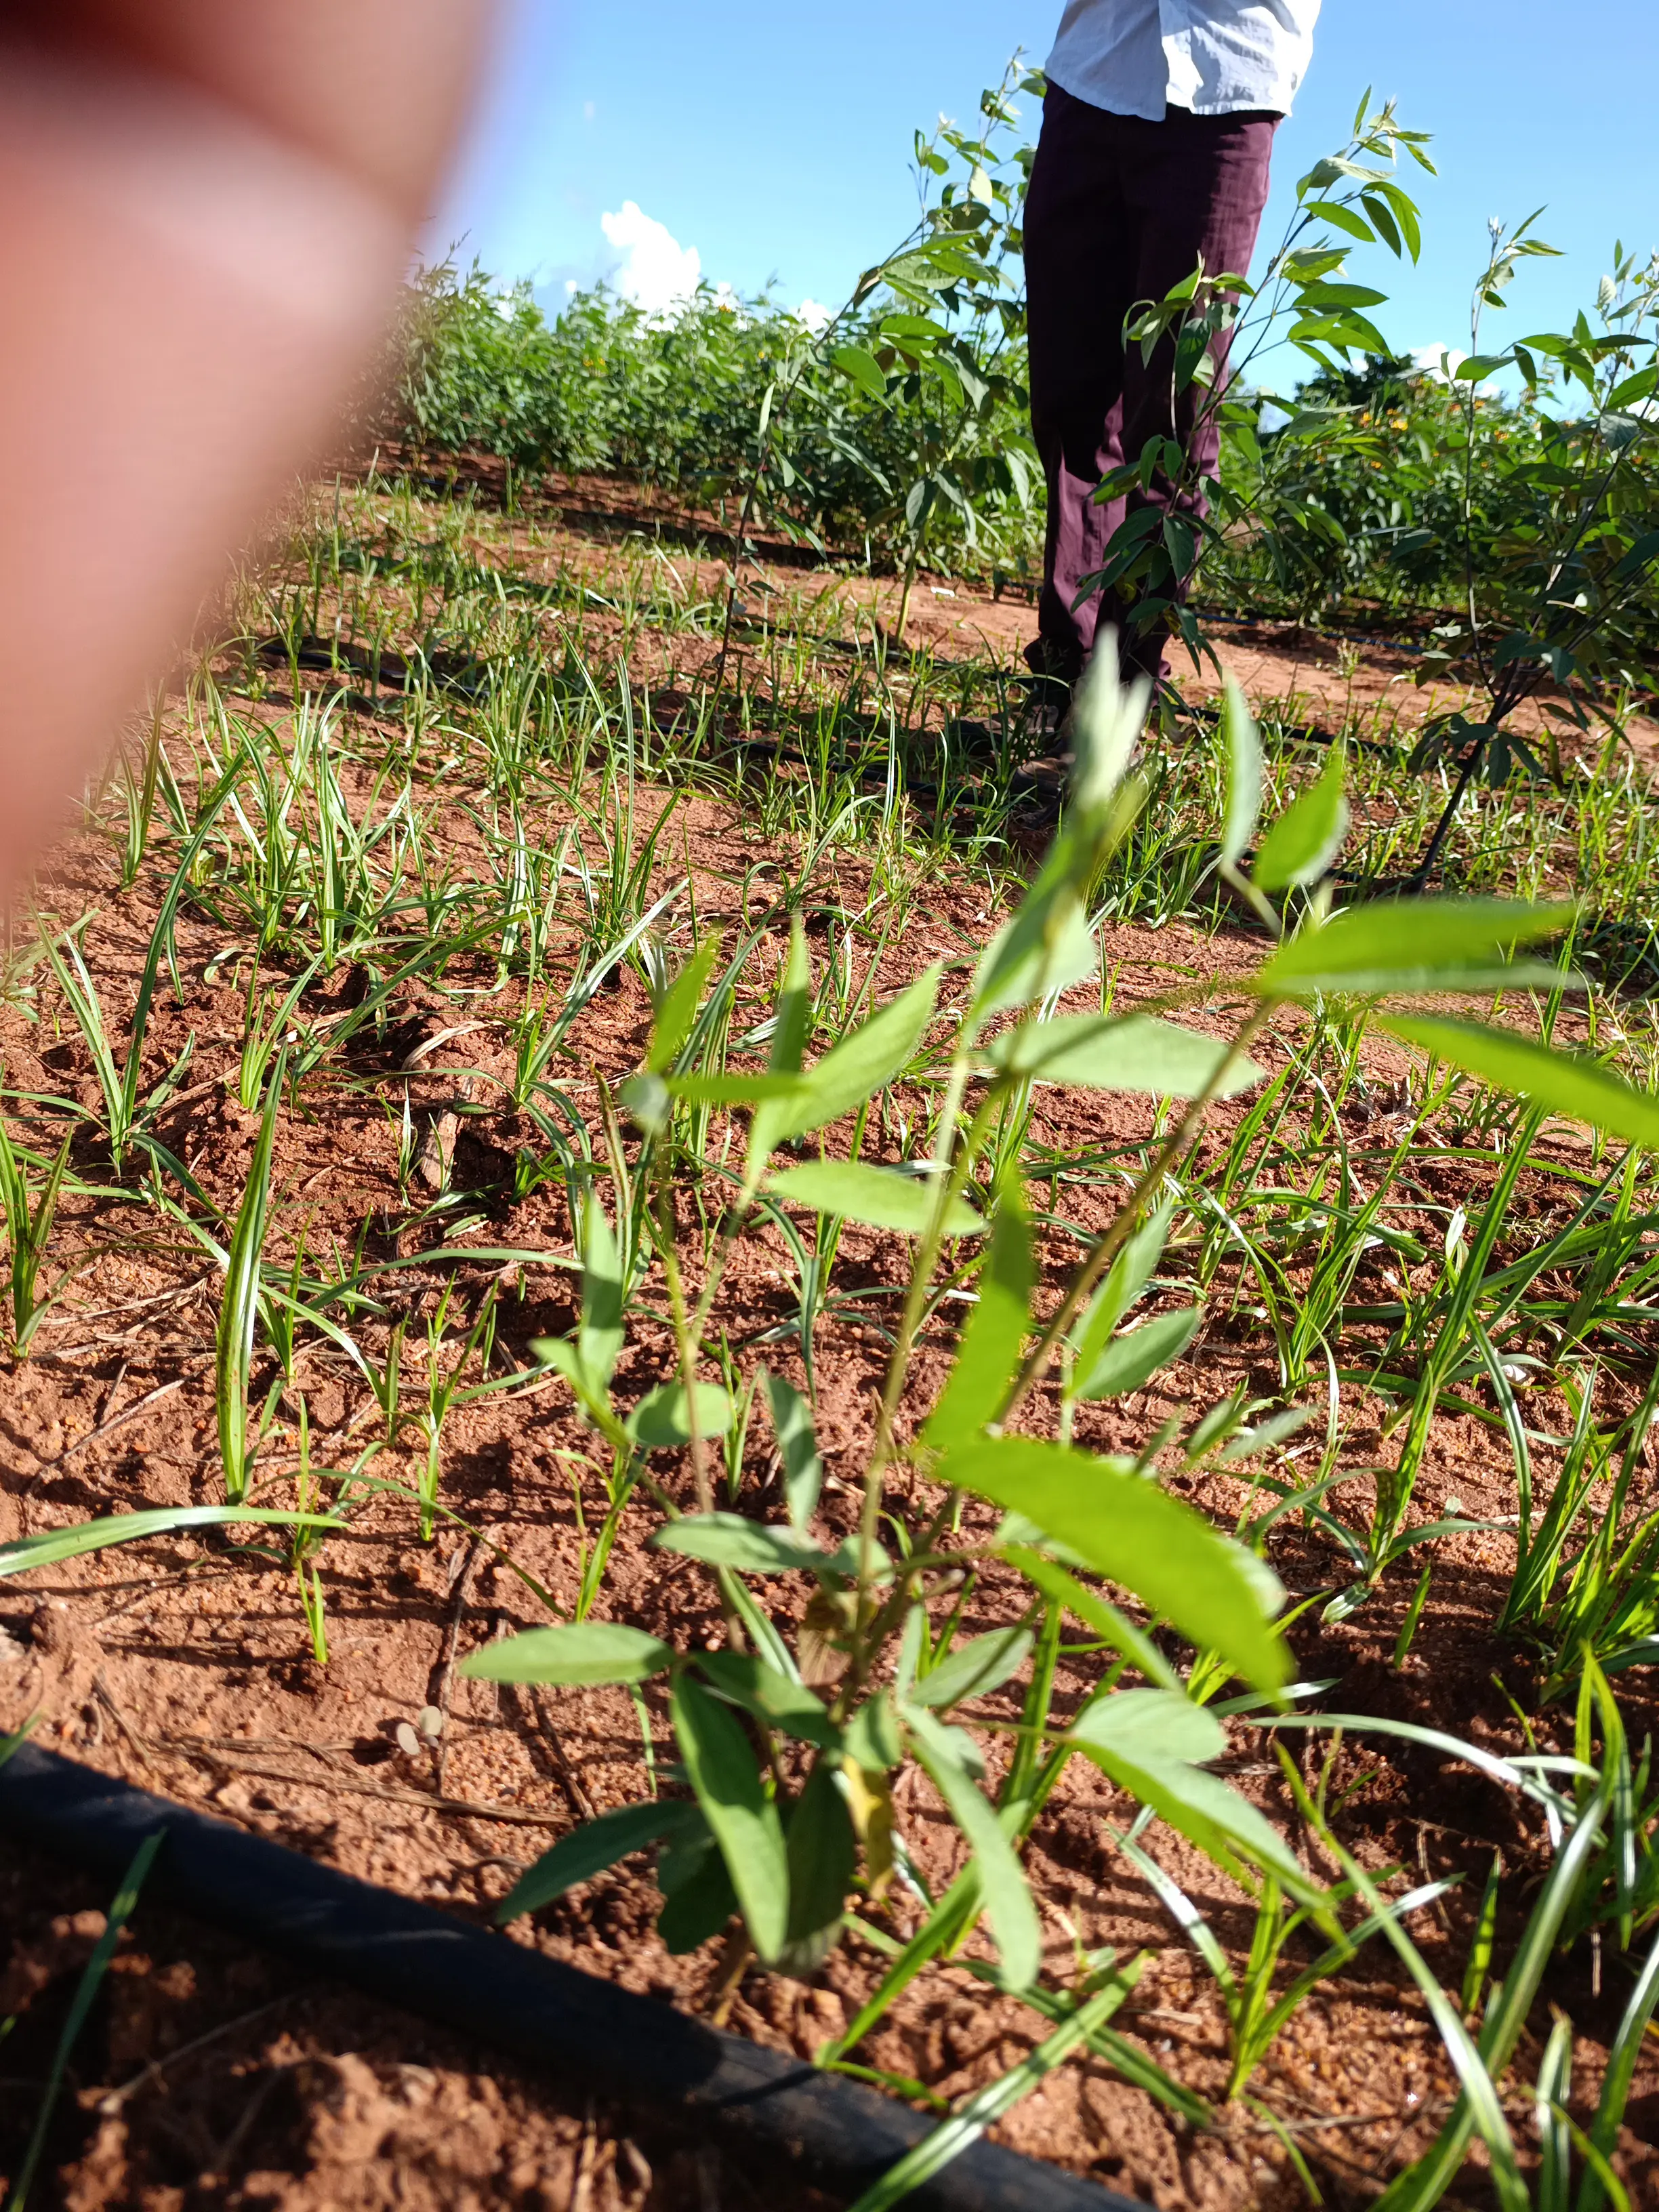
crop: pigeonpea
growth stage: flowering
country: Kenya
